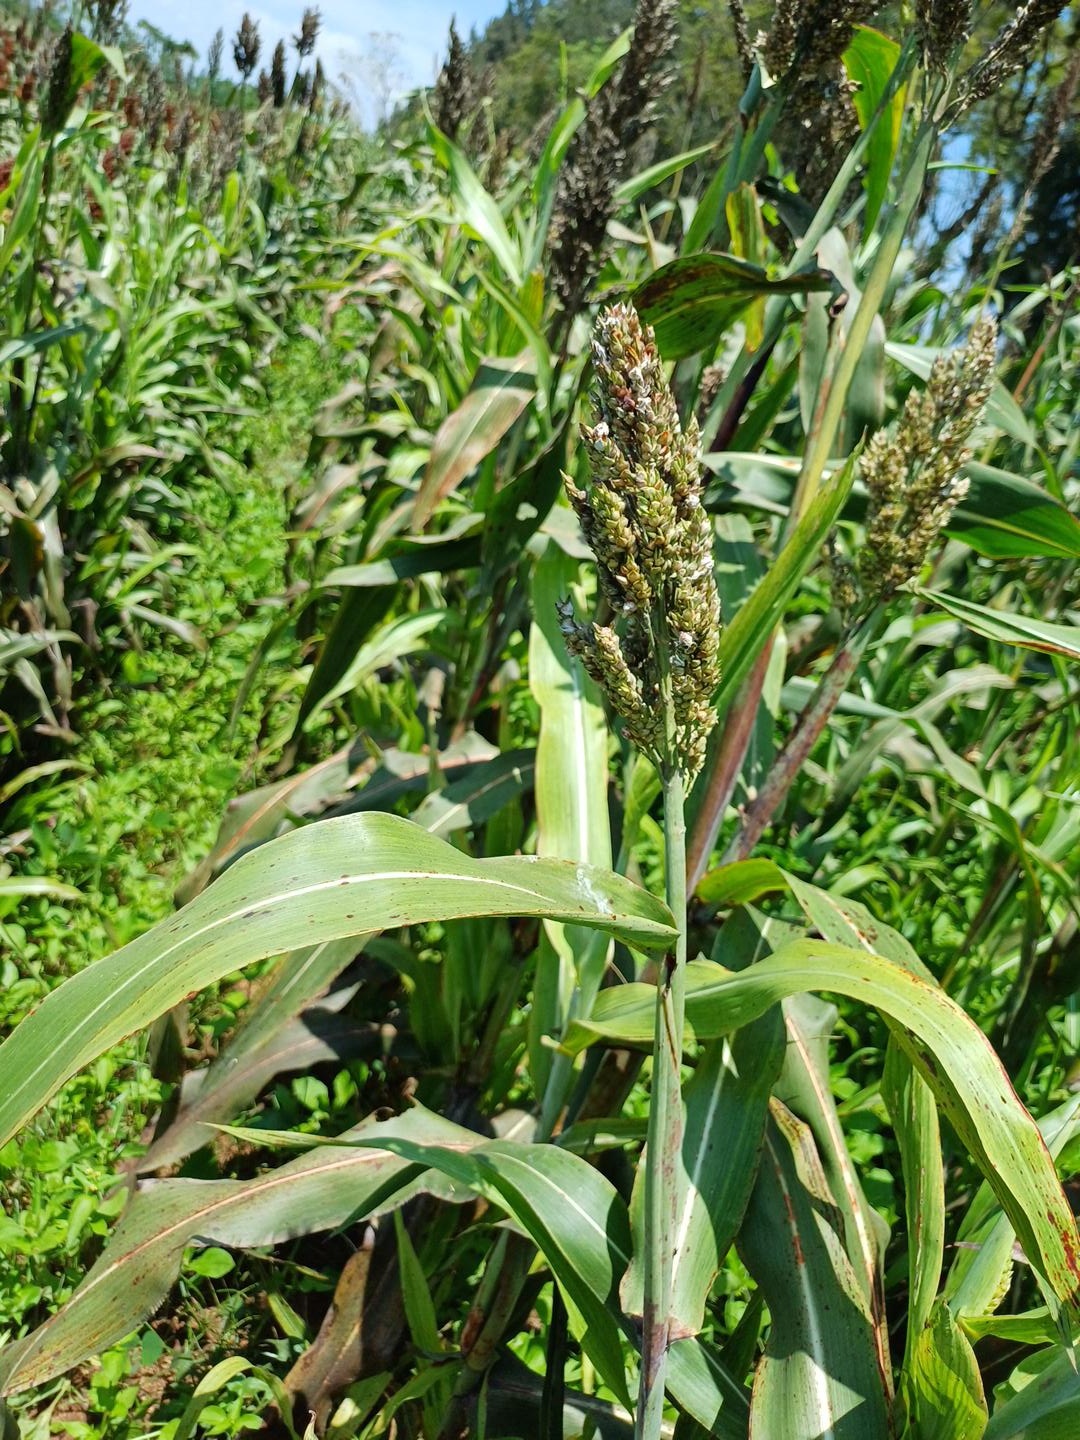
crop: sorghum
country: Kenya
